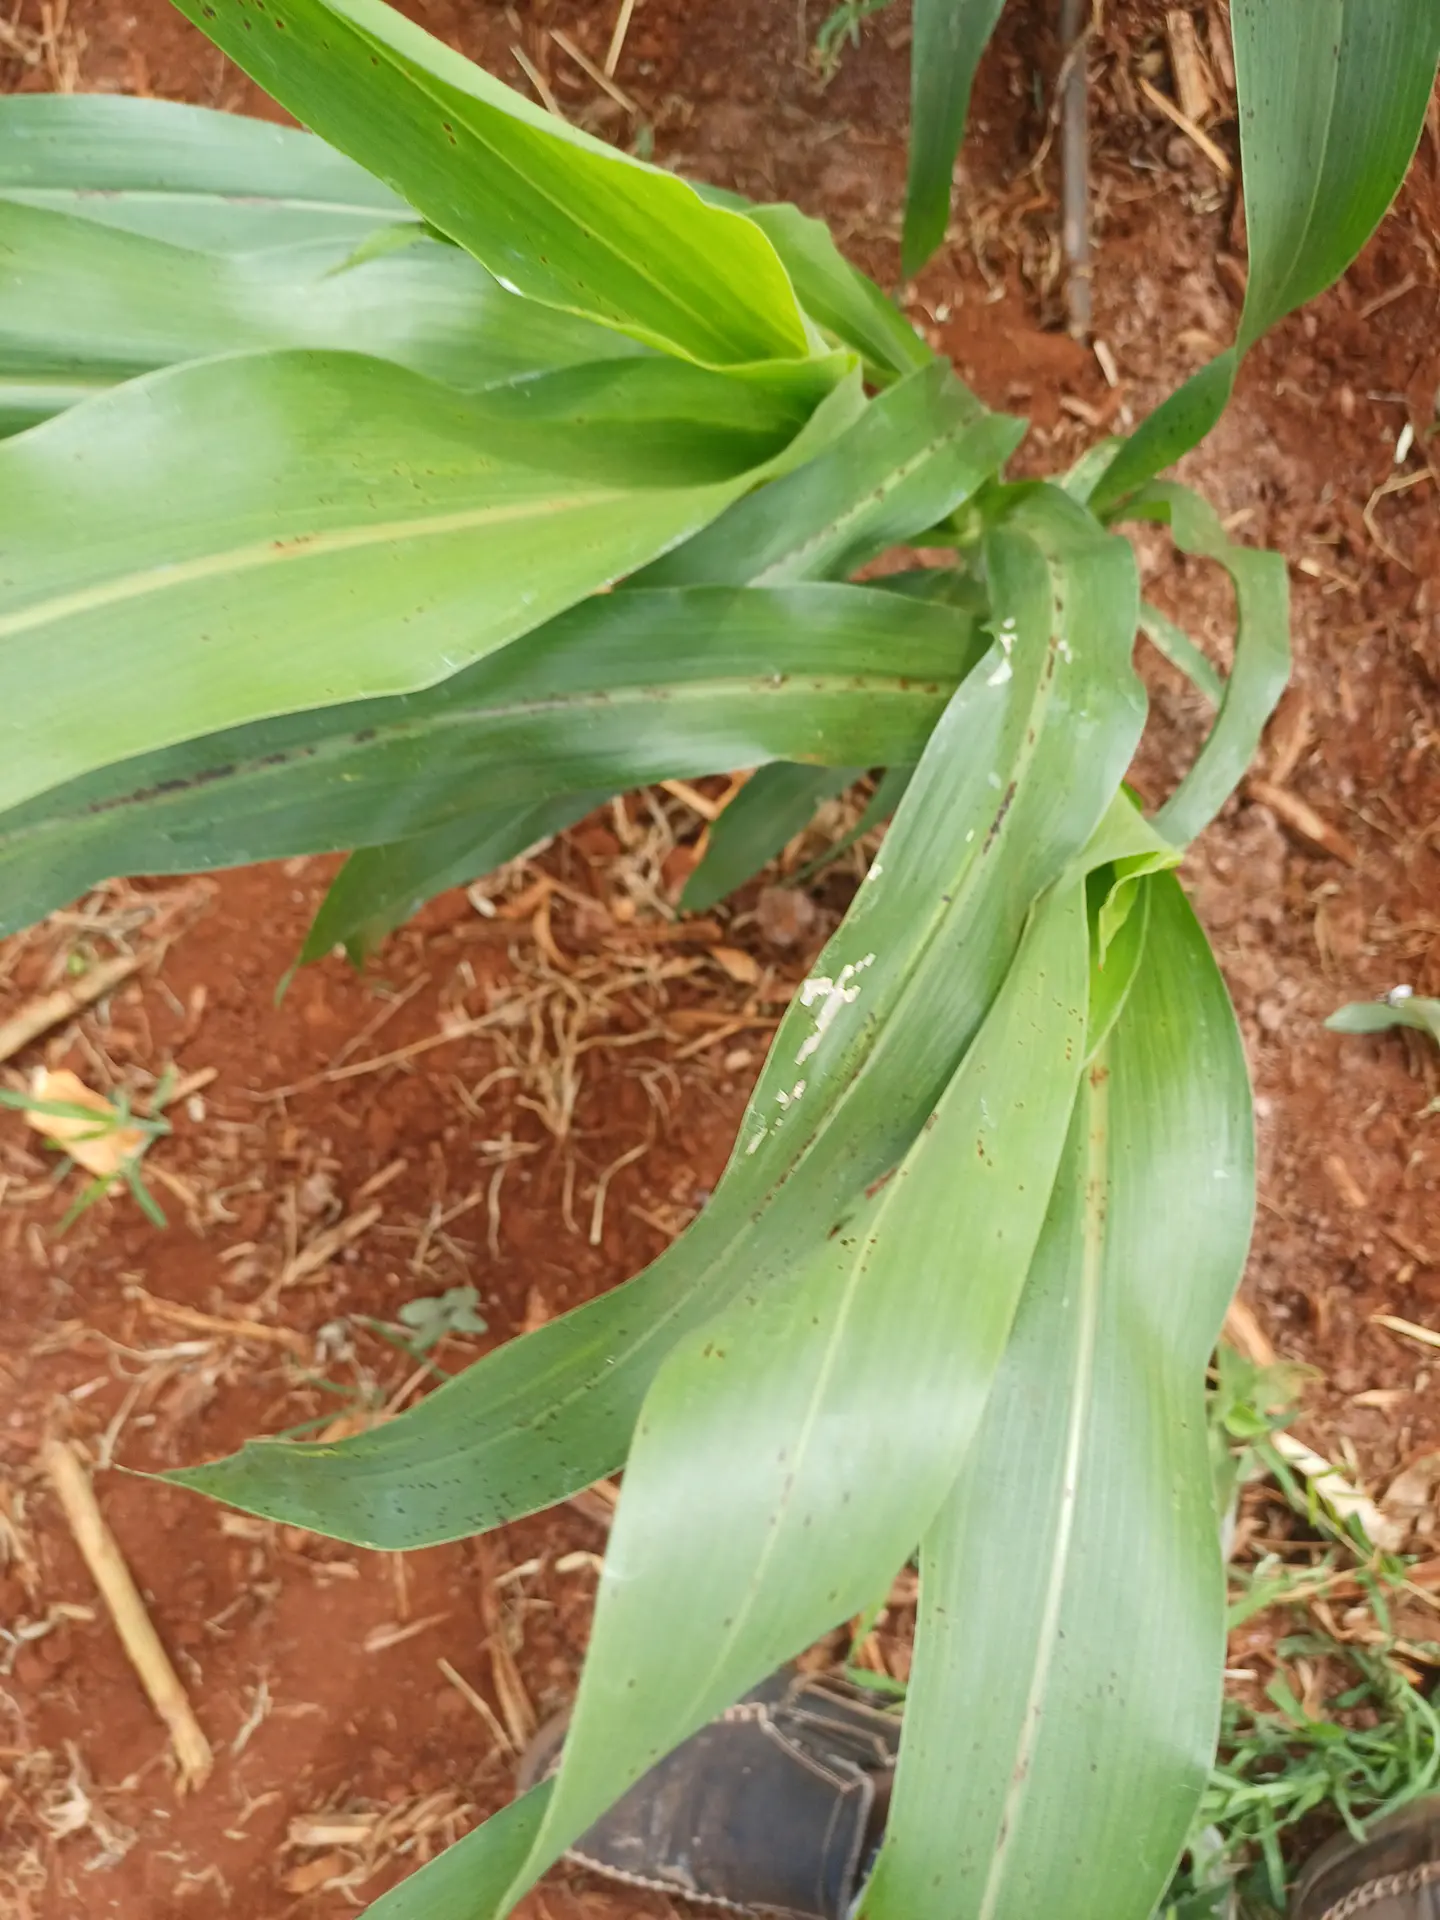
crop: sorghum
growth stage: vegetative
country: Kenya
